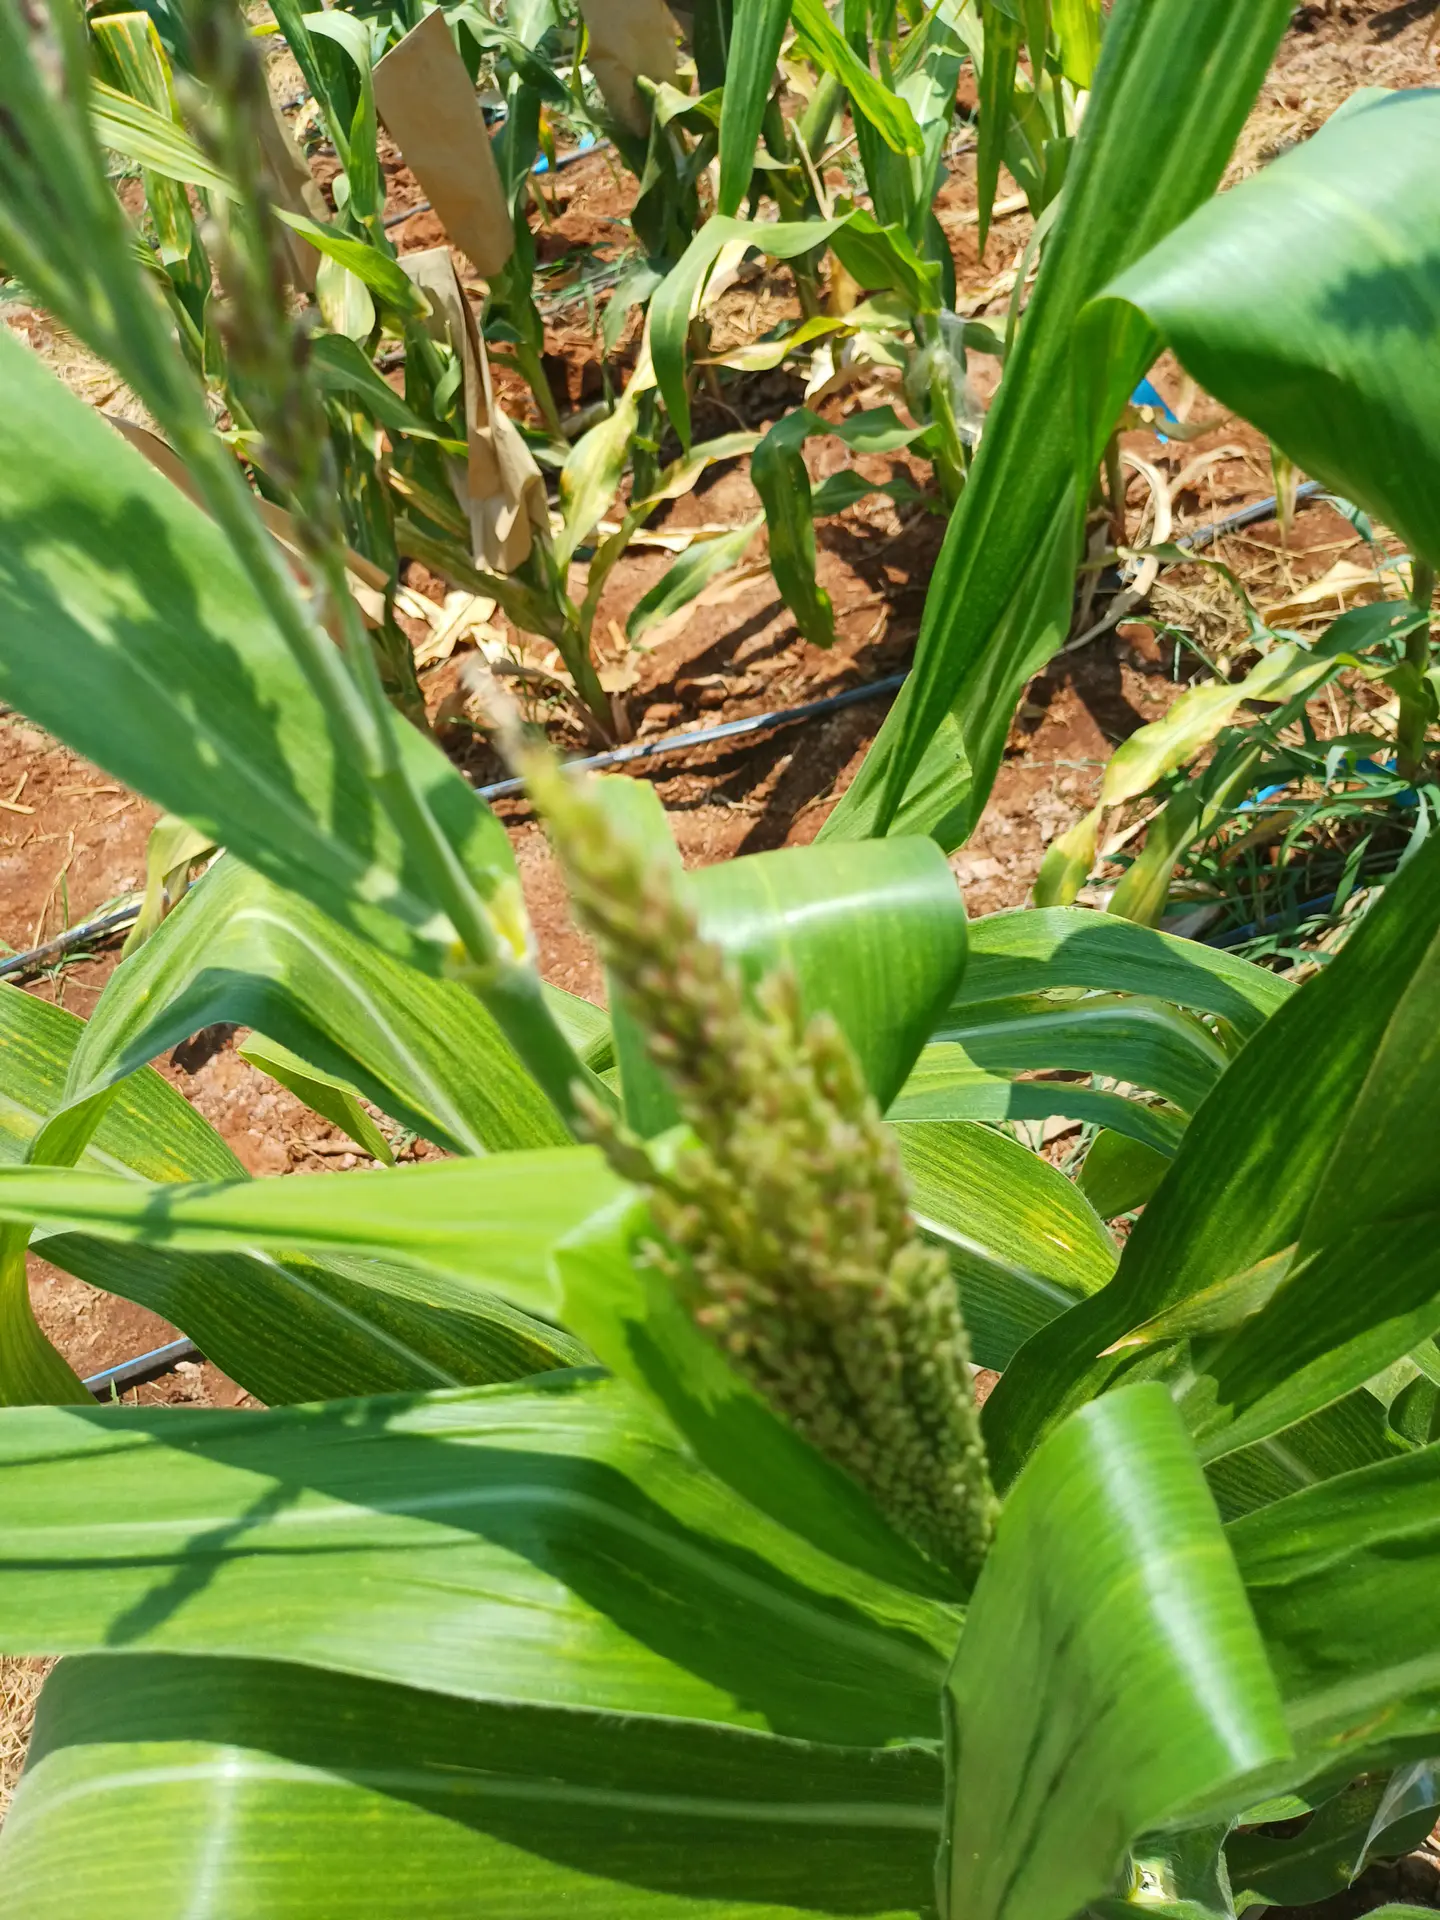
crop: maize
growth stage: flowering
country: Kenya
